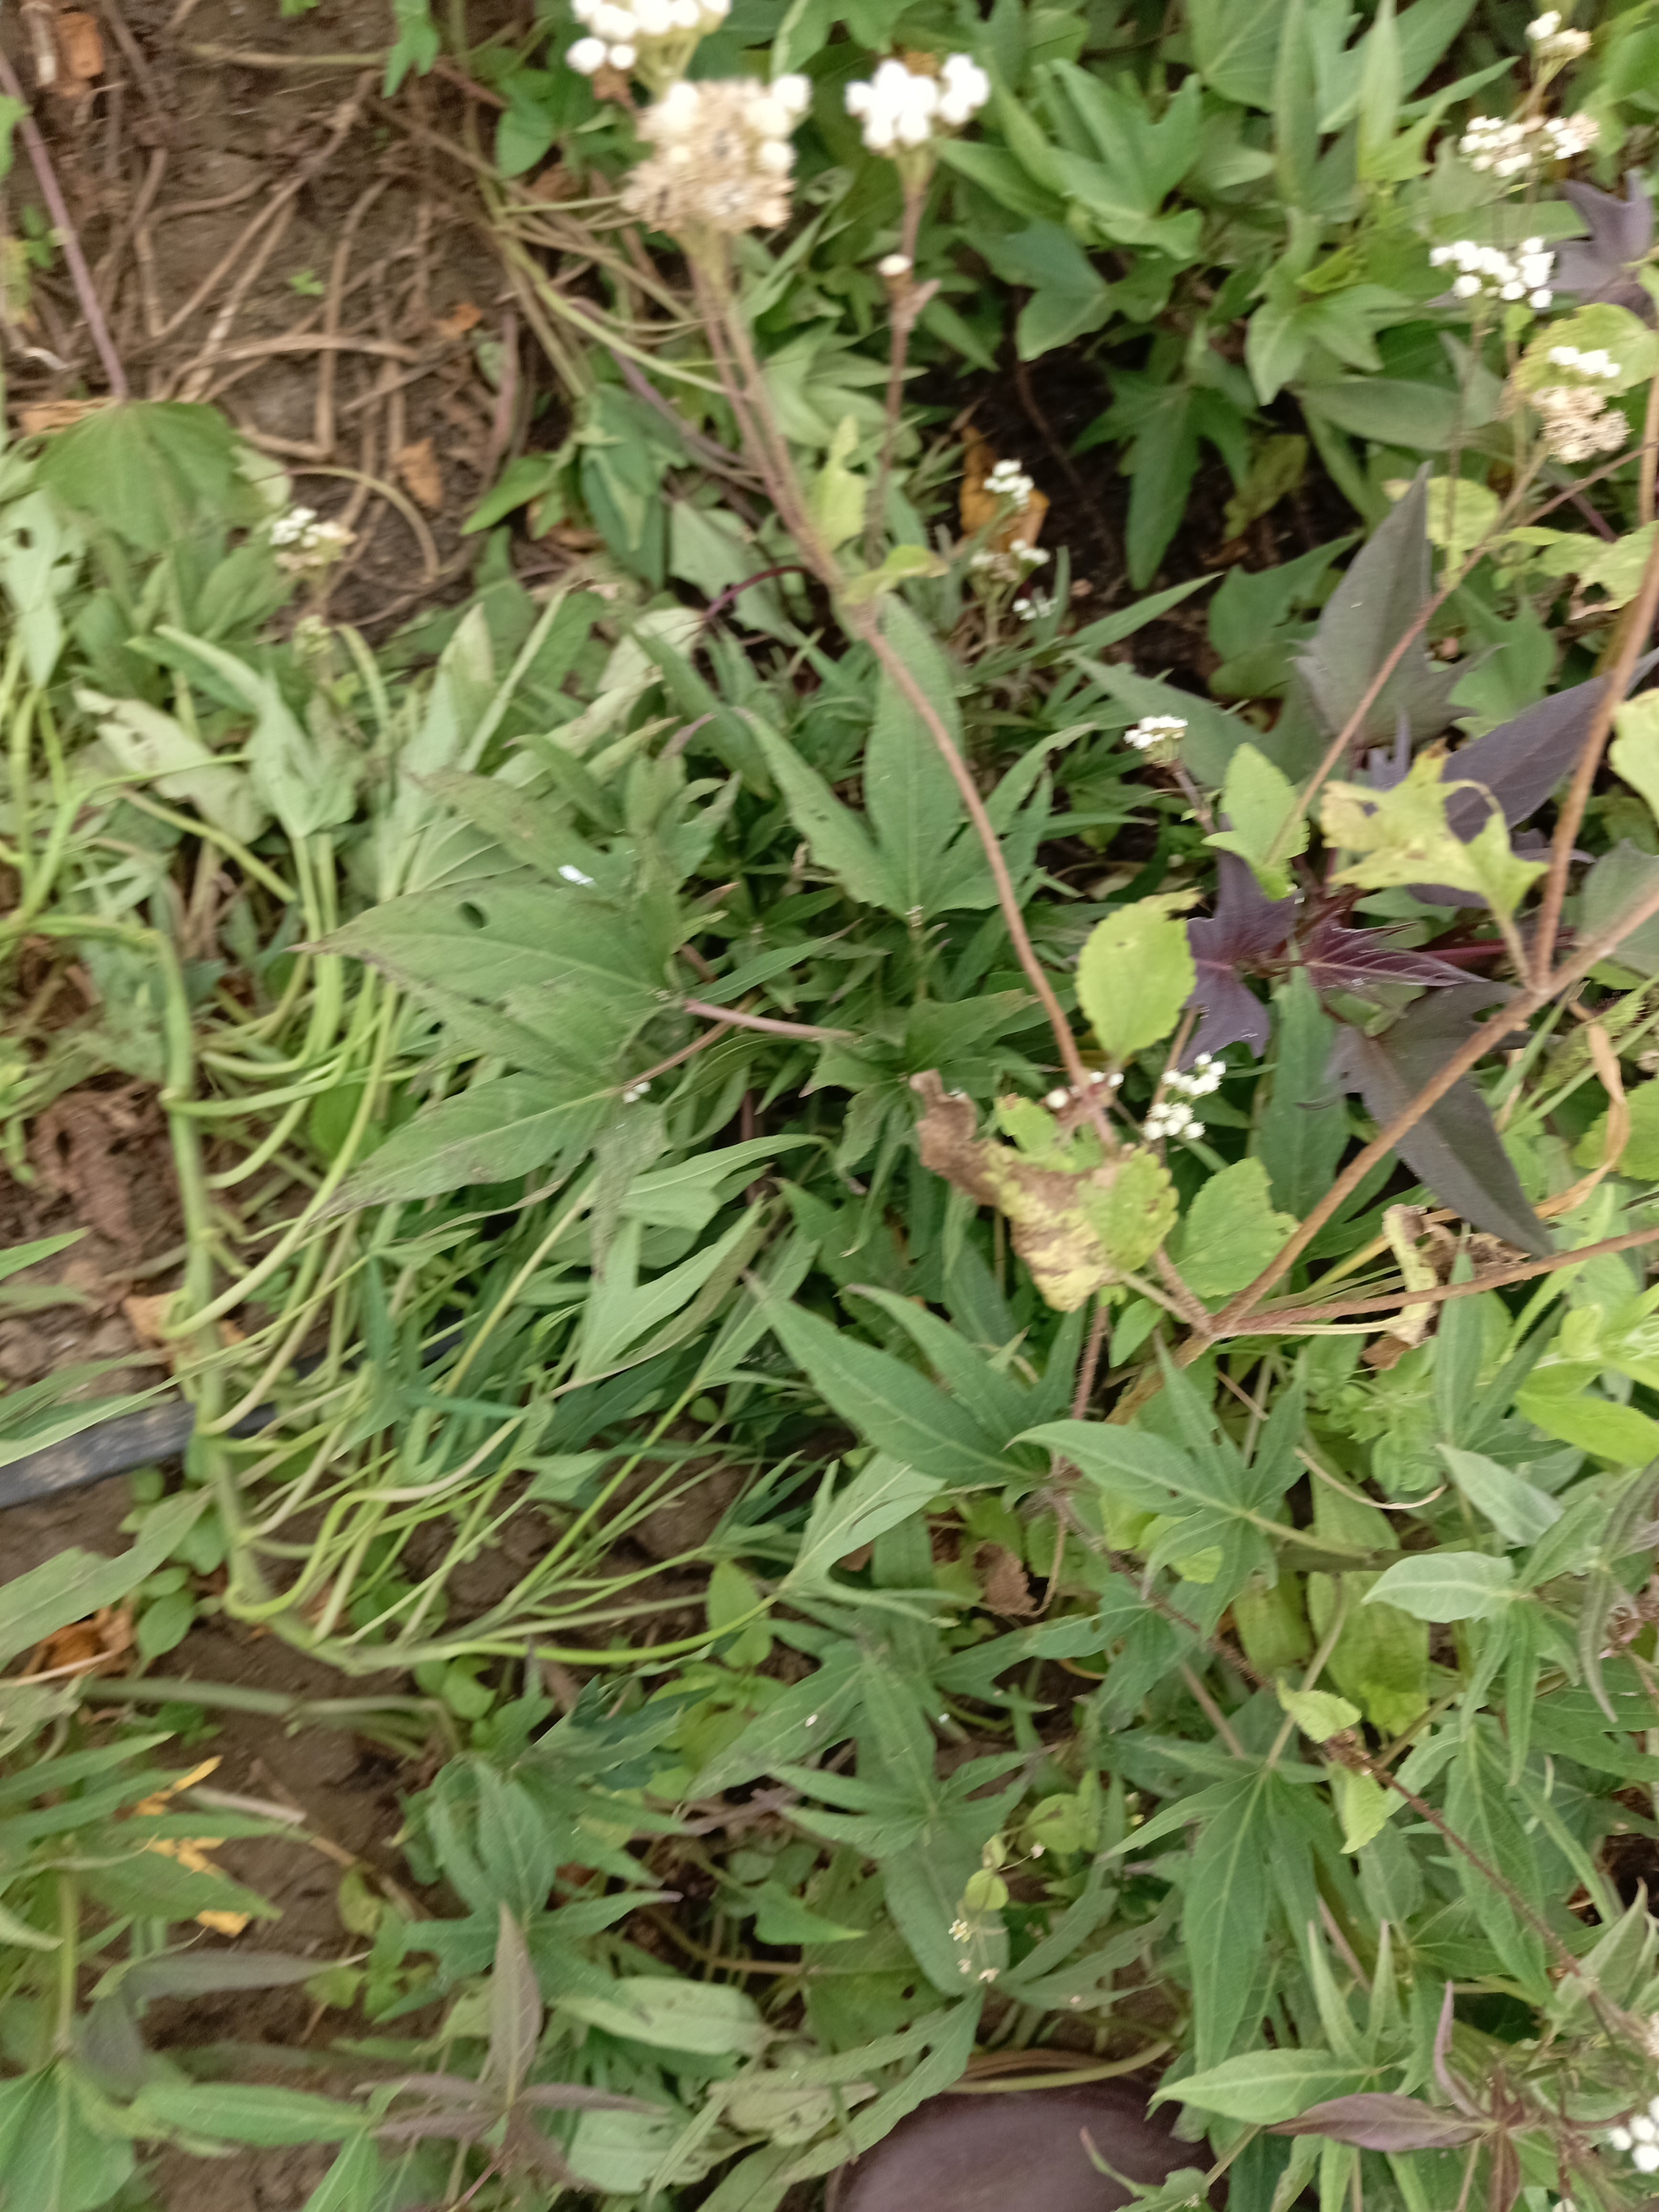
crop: sweet potato
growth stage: flowering
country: Tanzania
